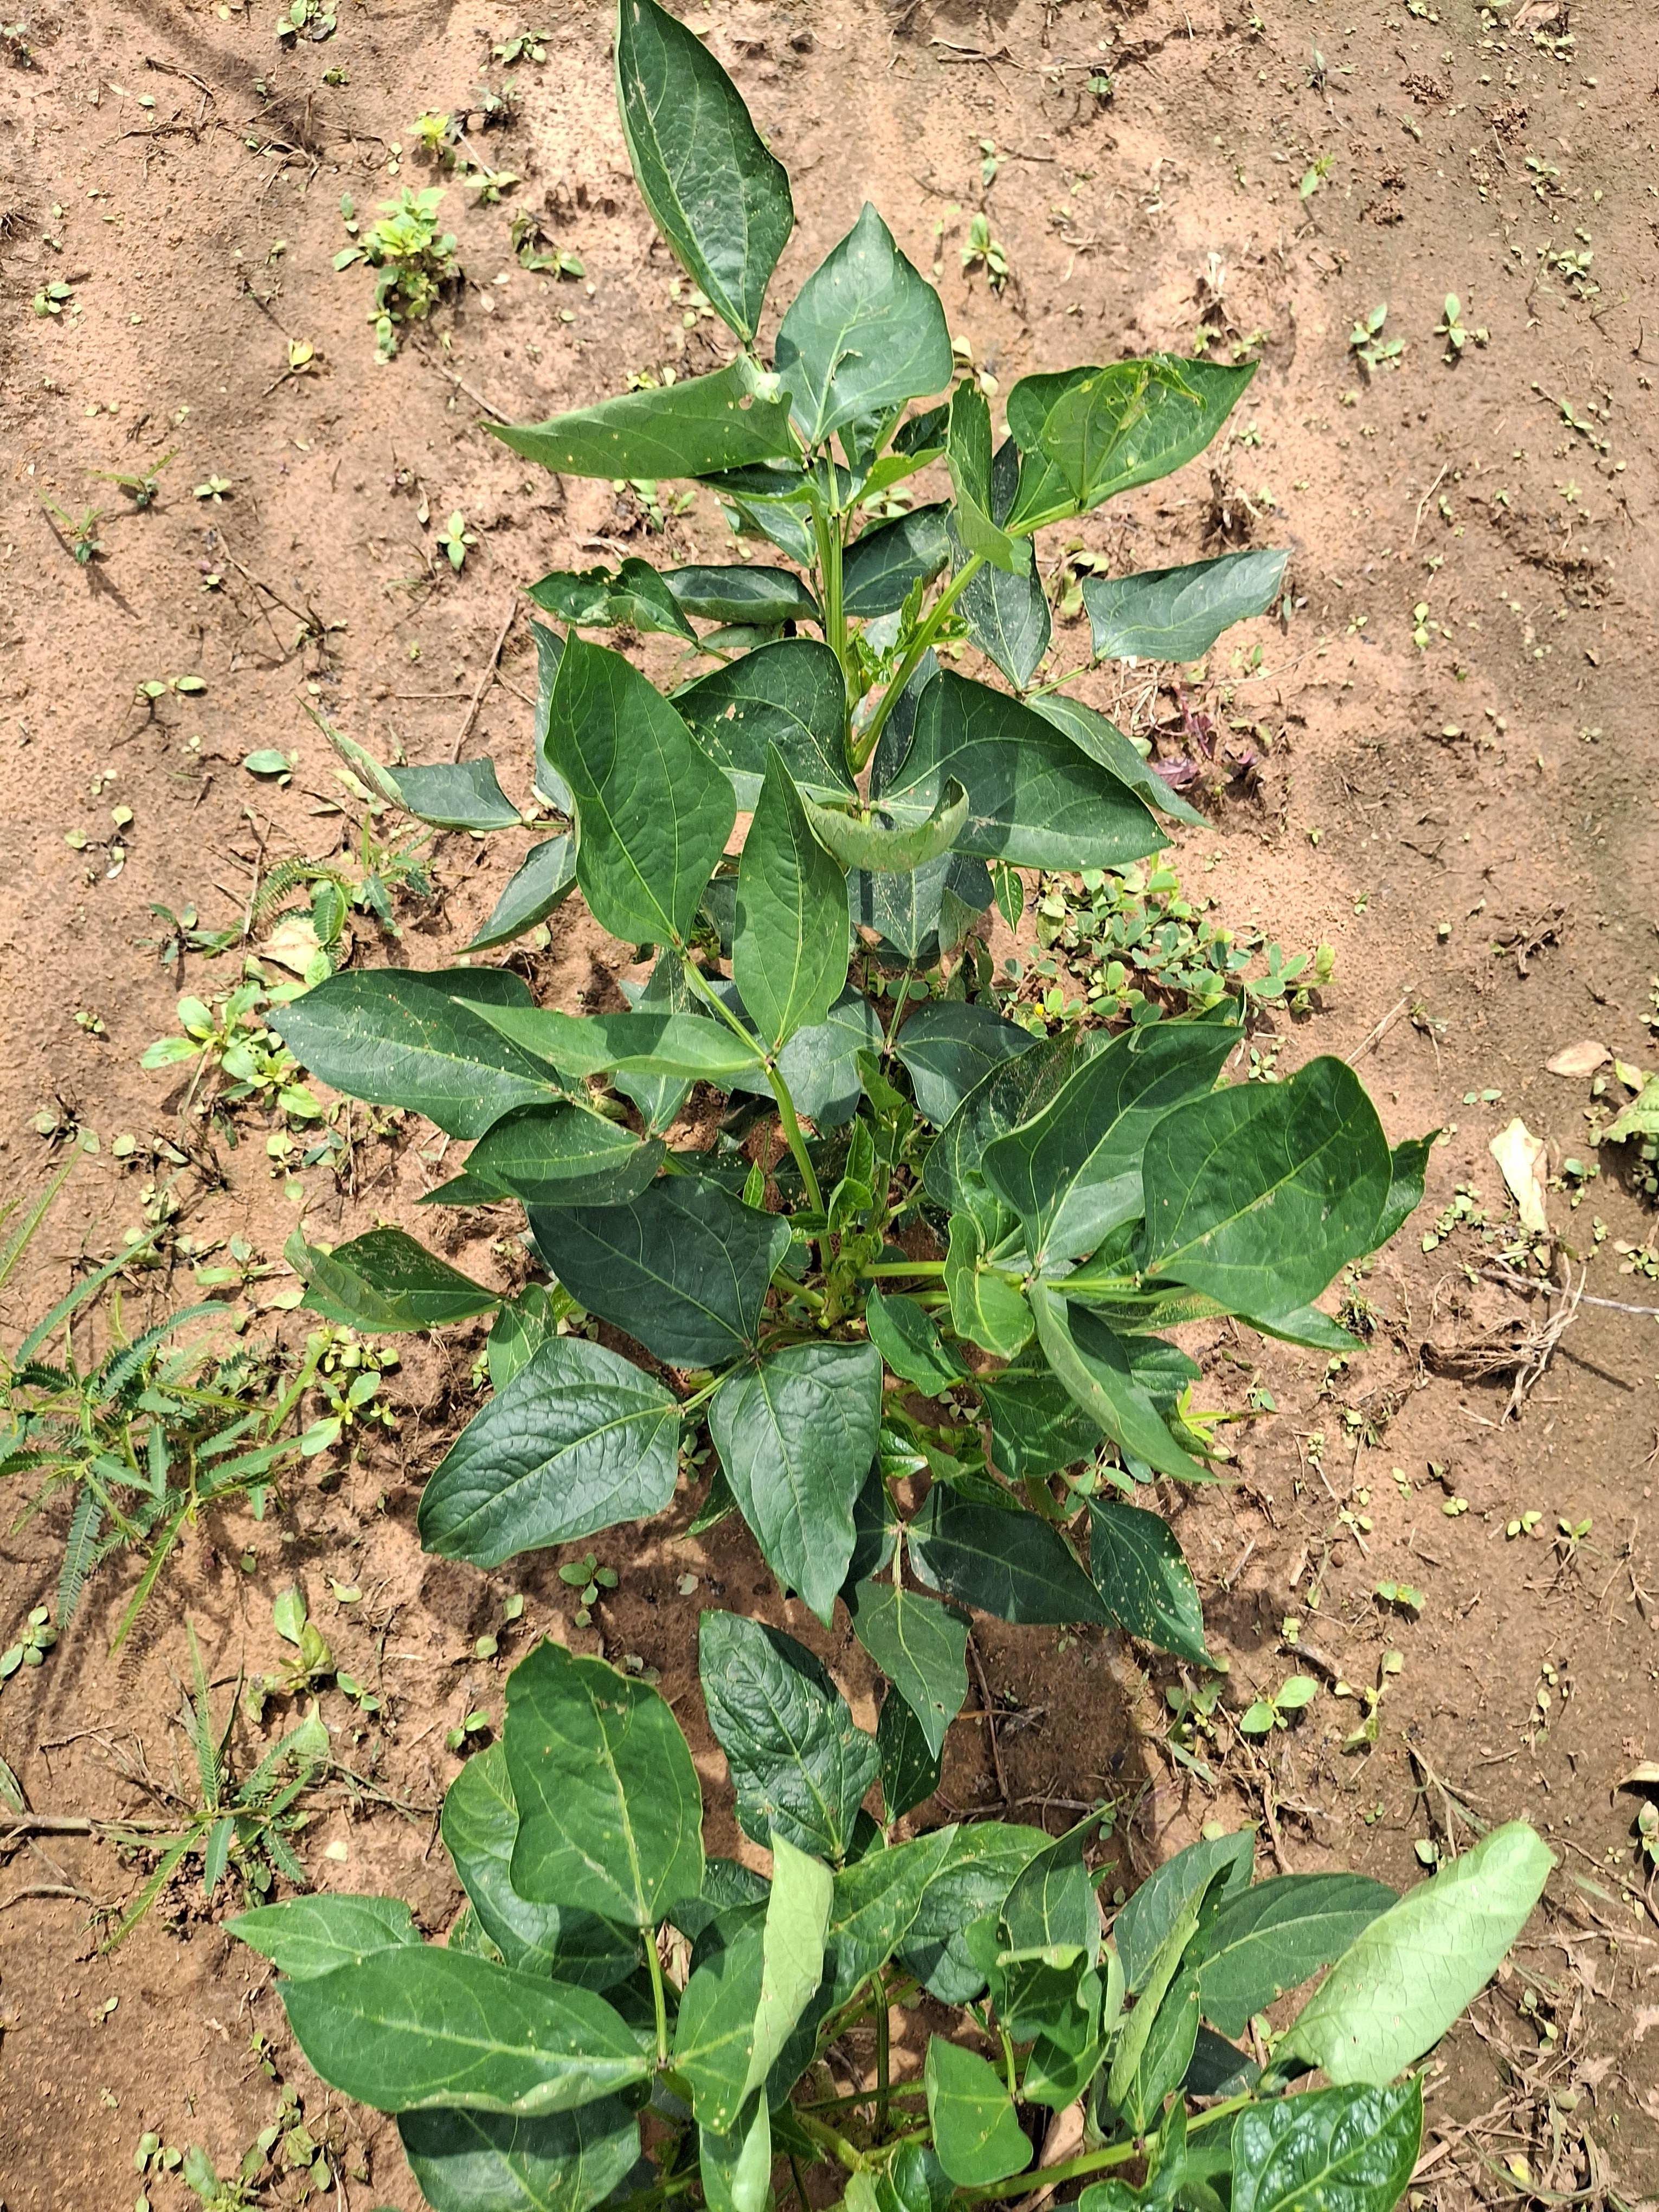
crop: cowpea
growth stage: vegetative
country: Nigeria
